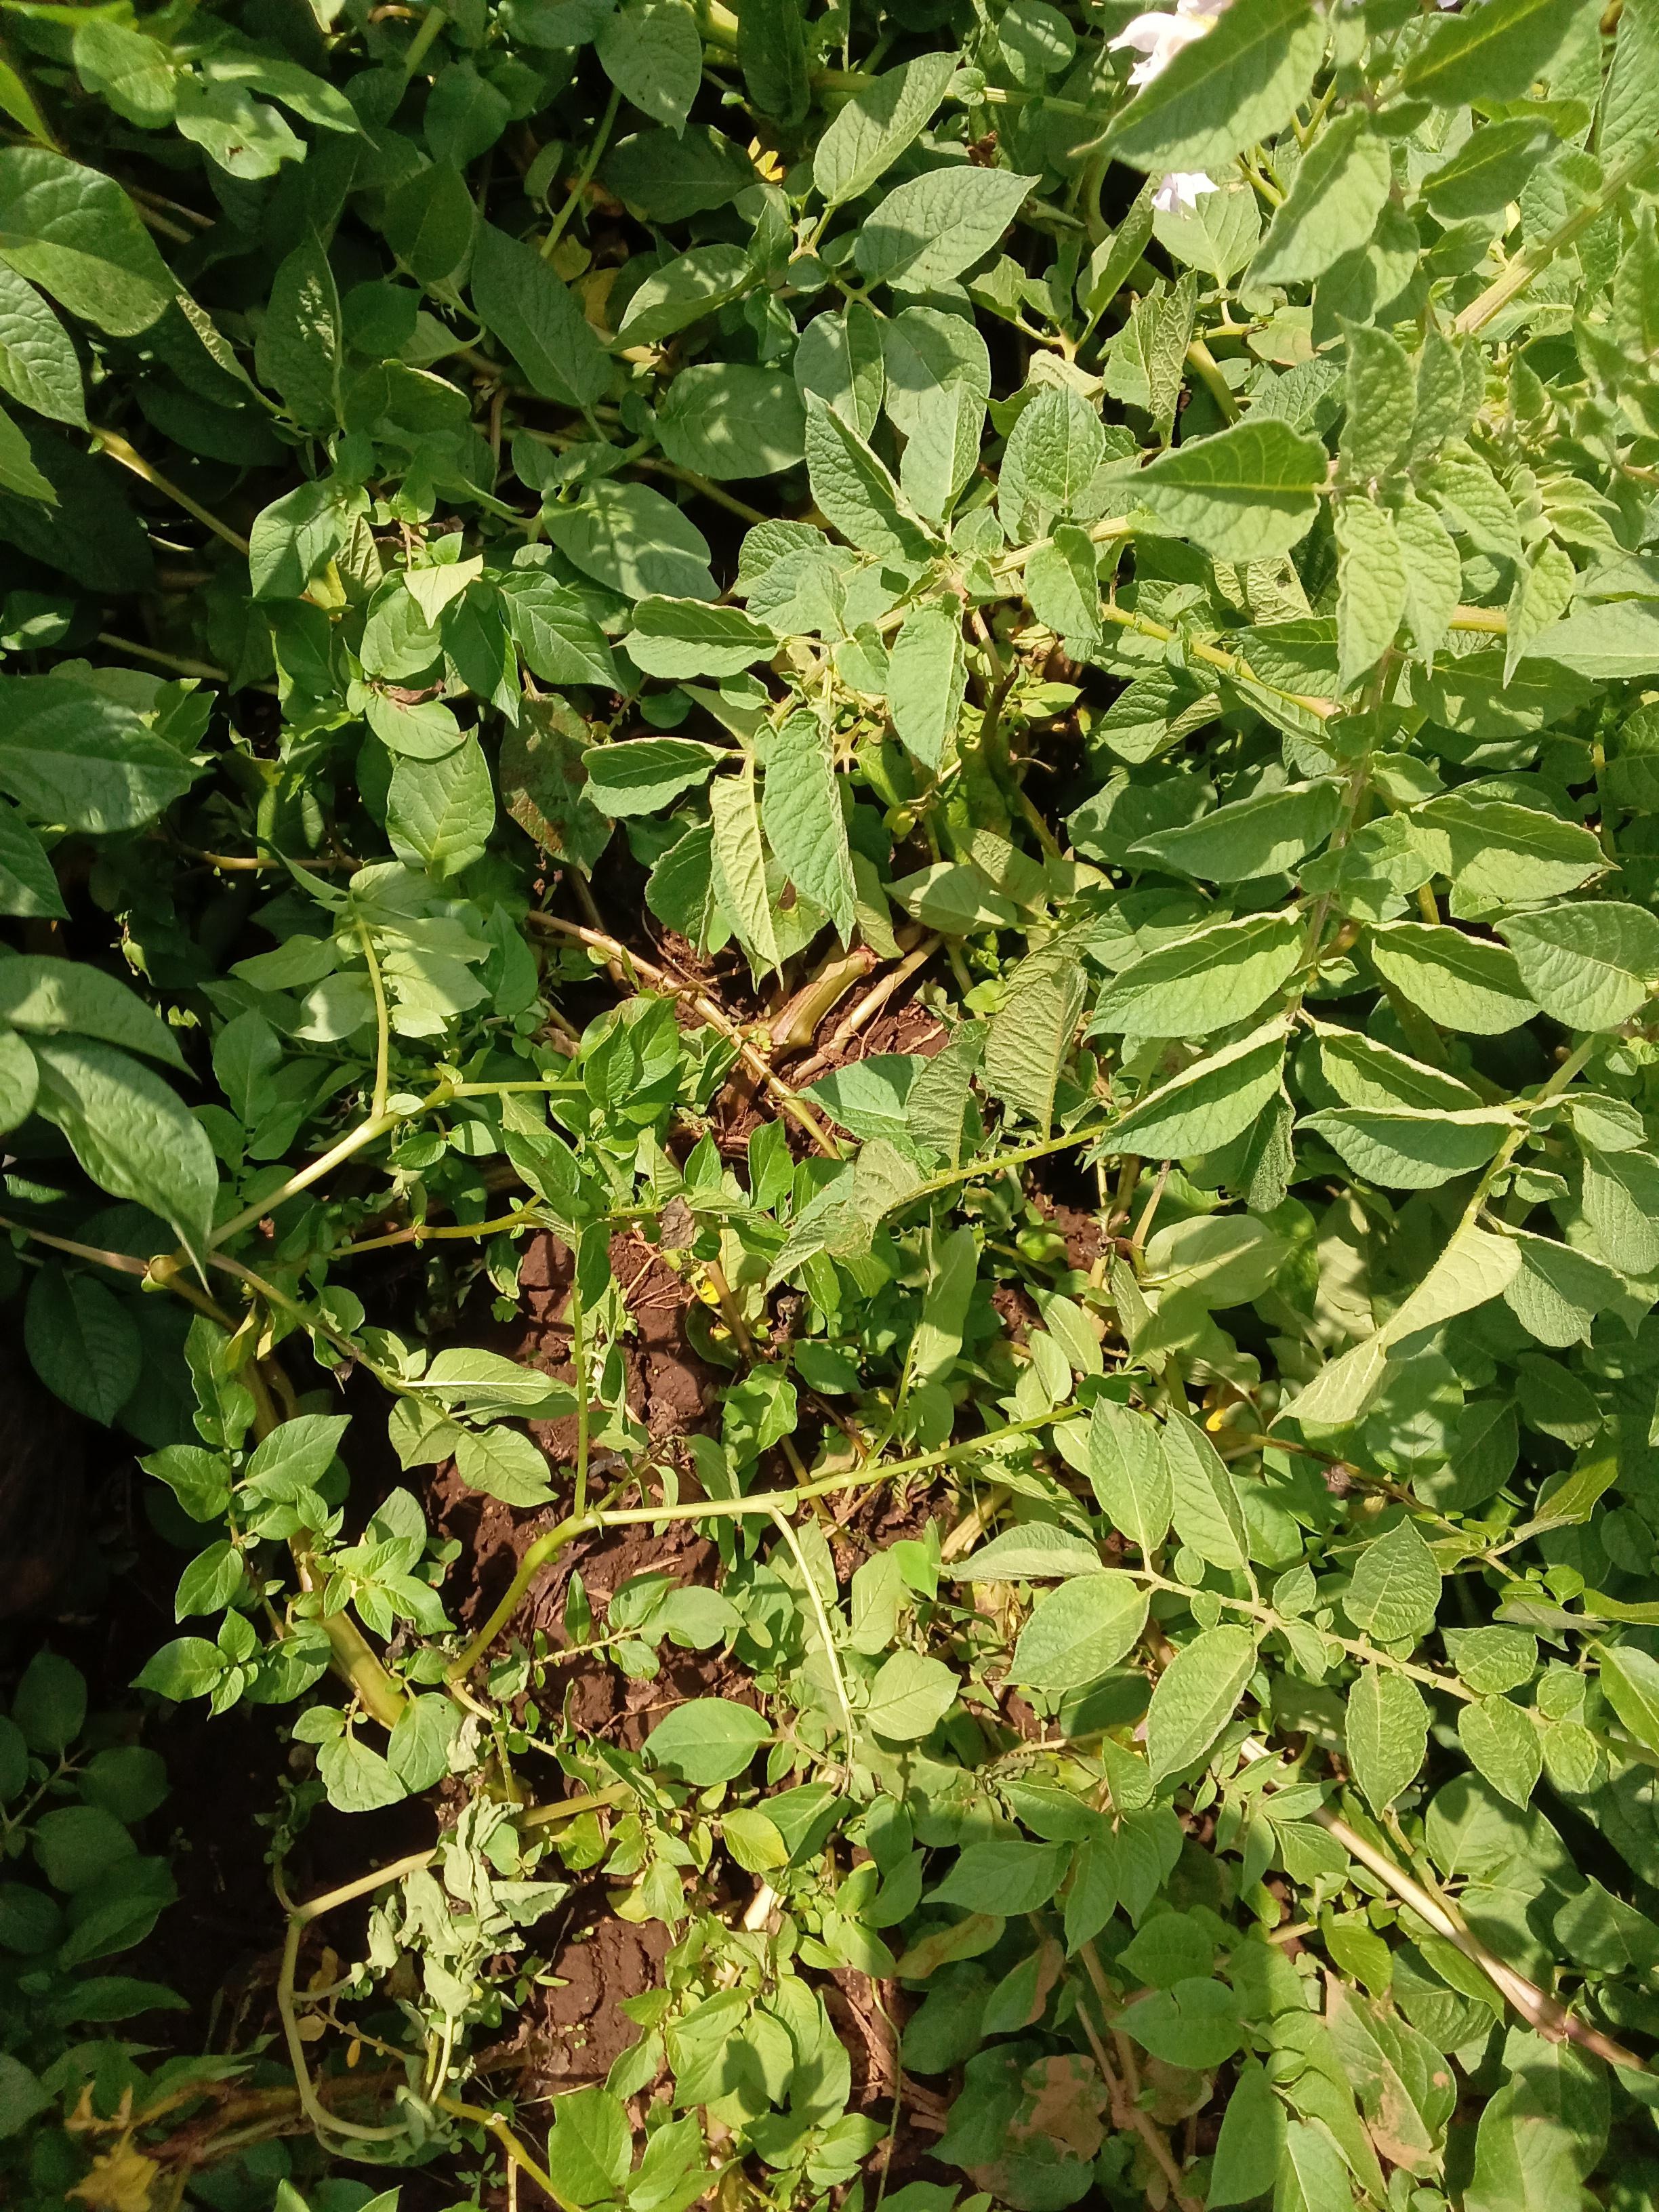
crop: potato
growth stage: flowering
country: Kenya
